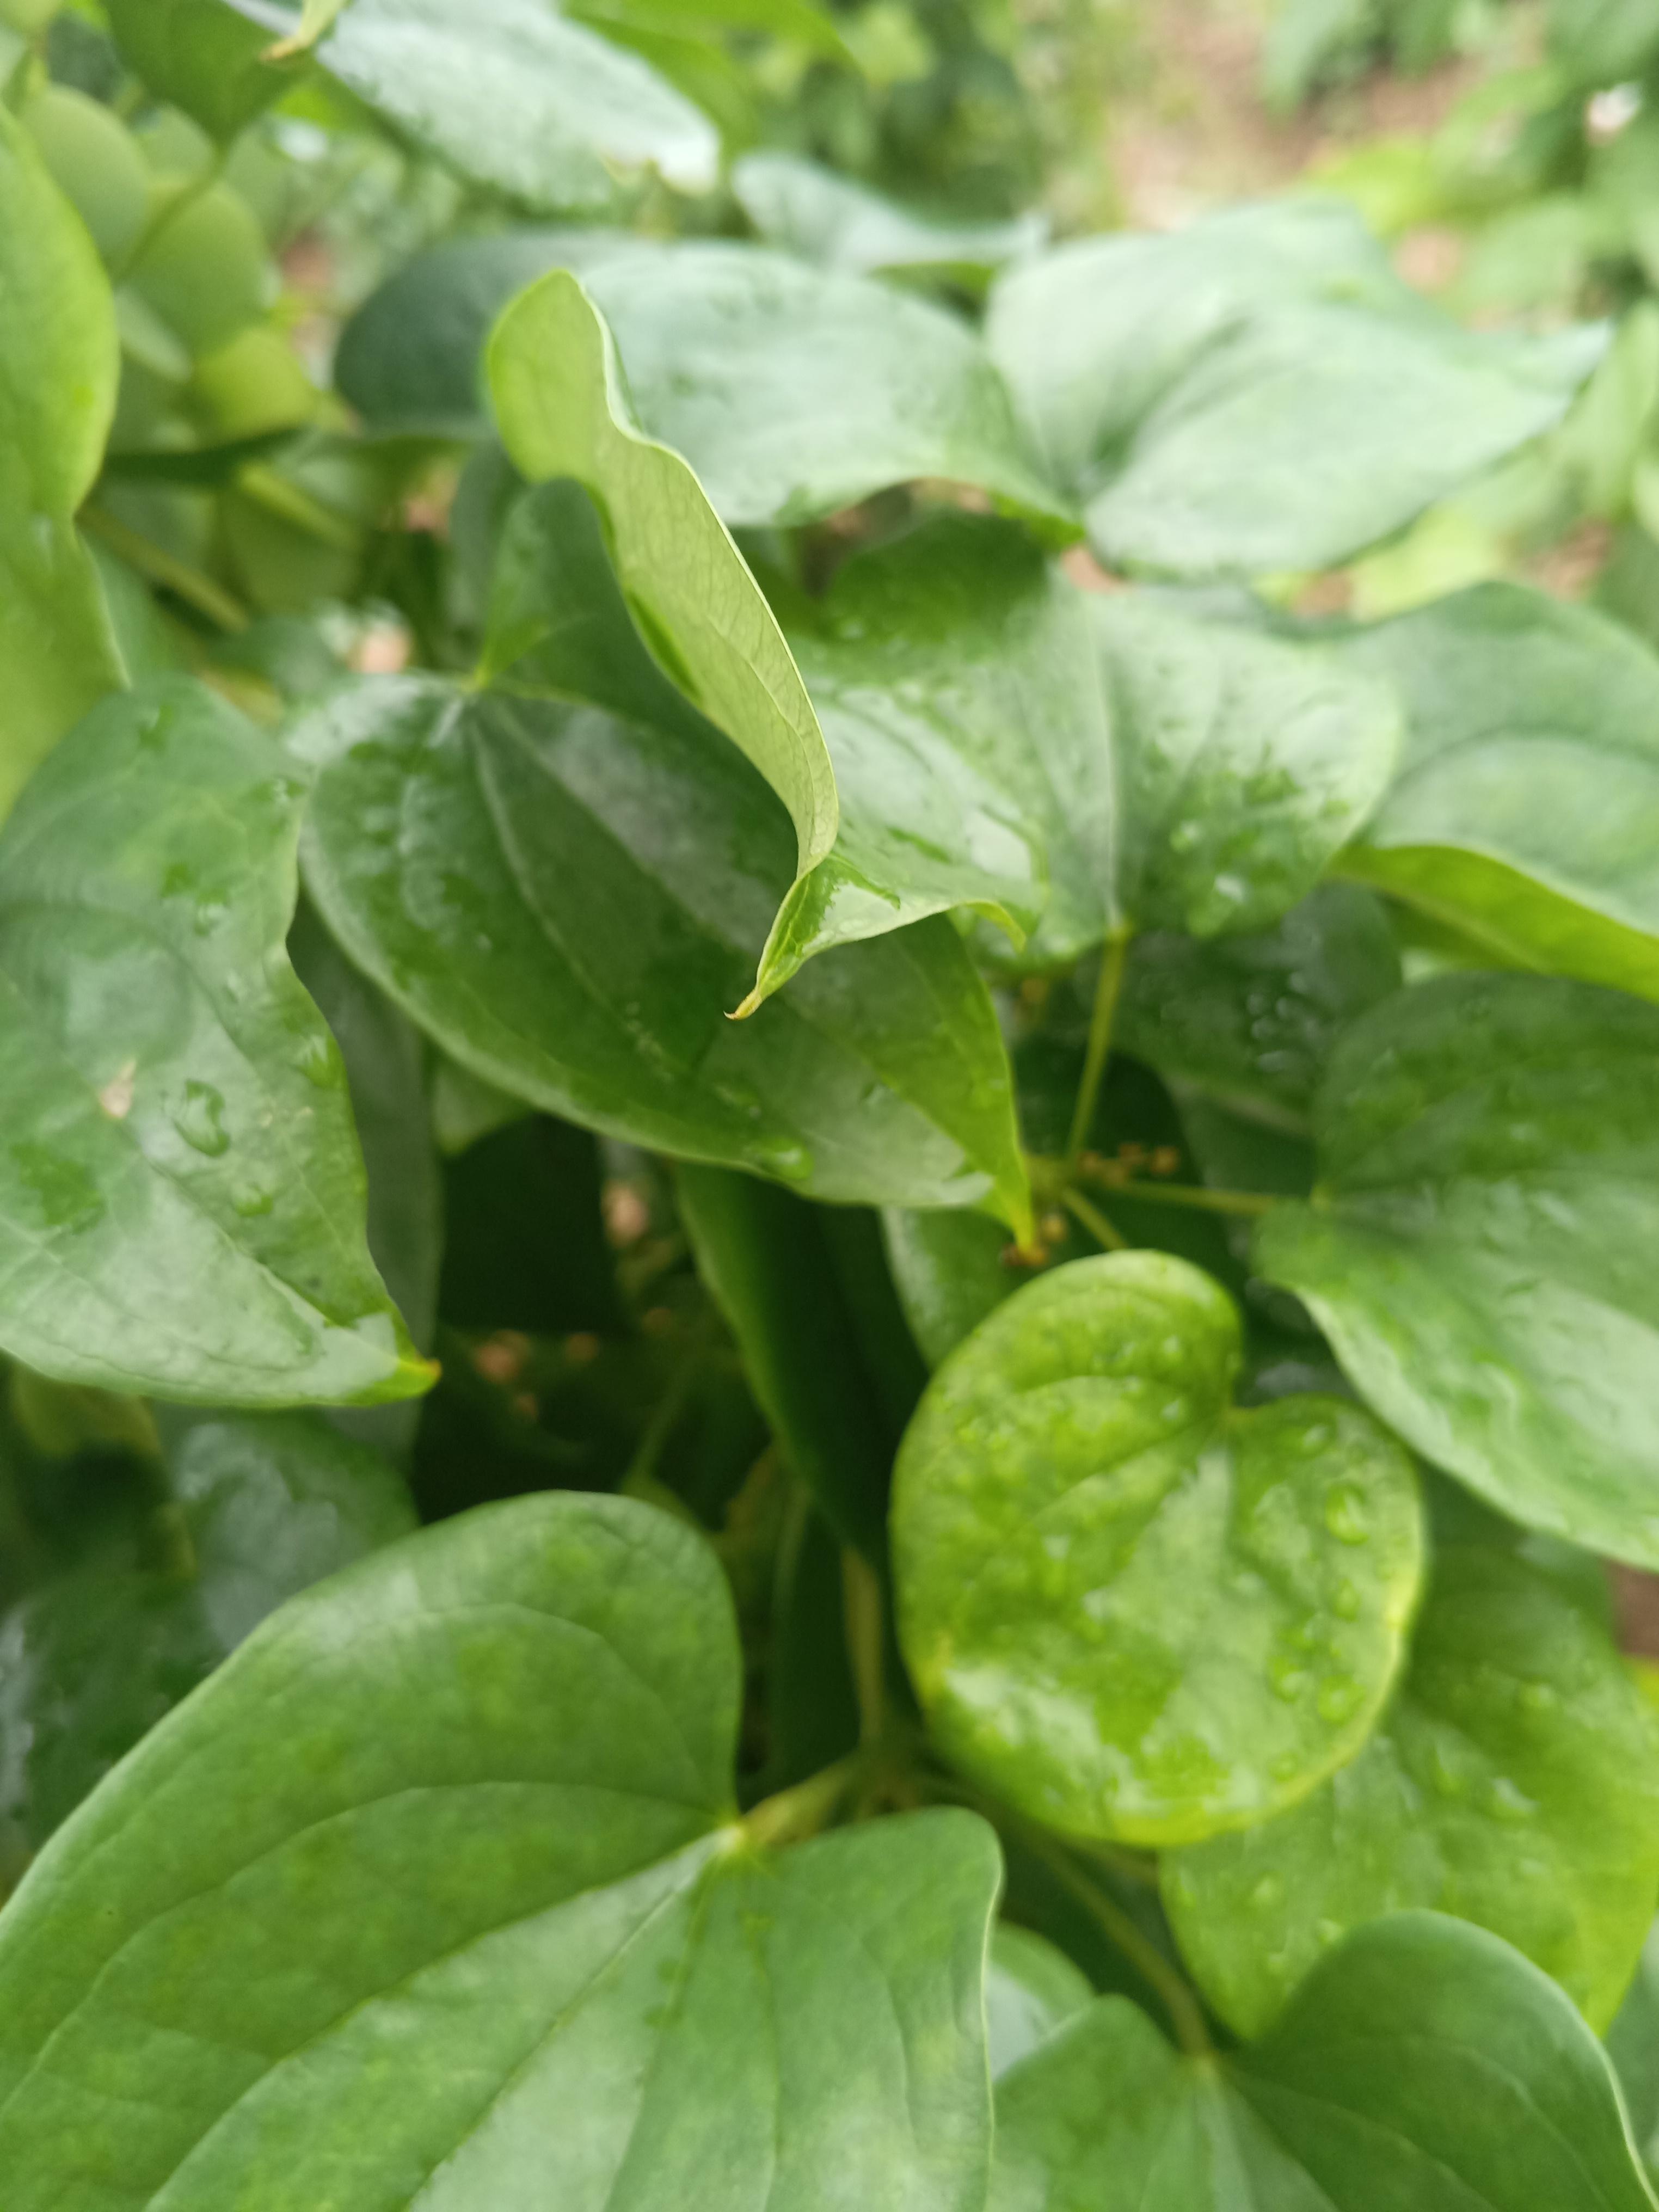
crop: yam
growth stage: vegetative
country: Nigeria
